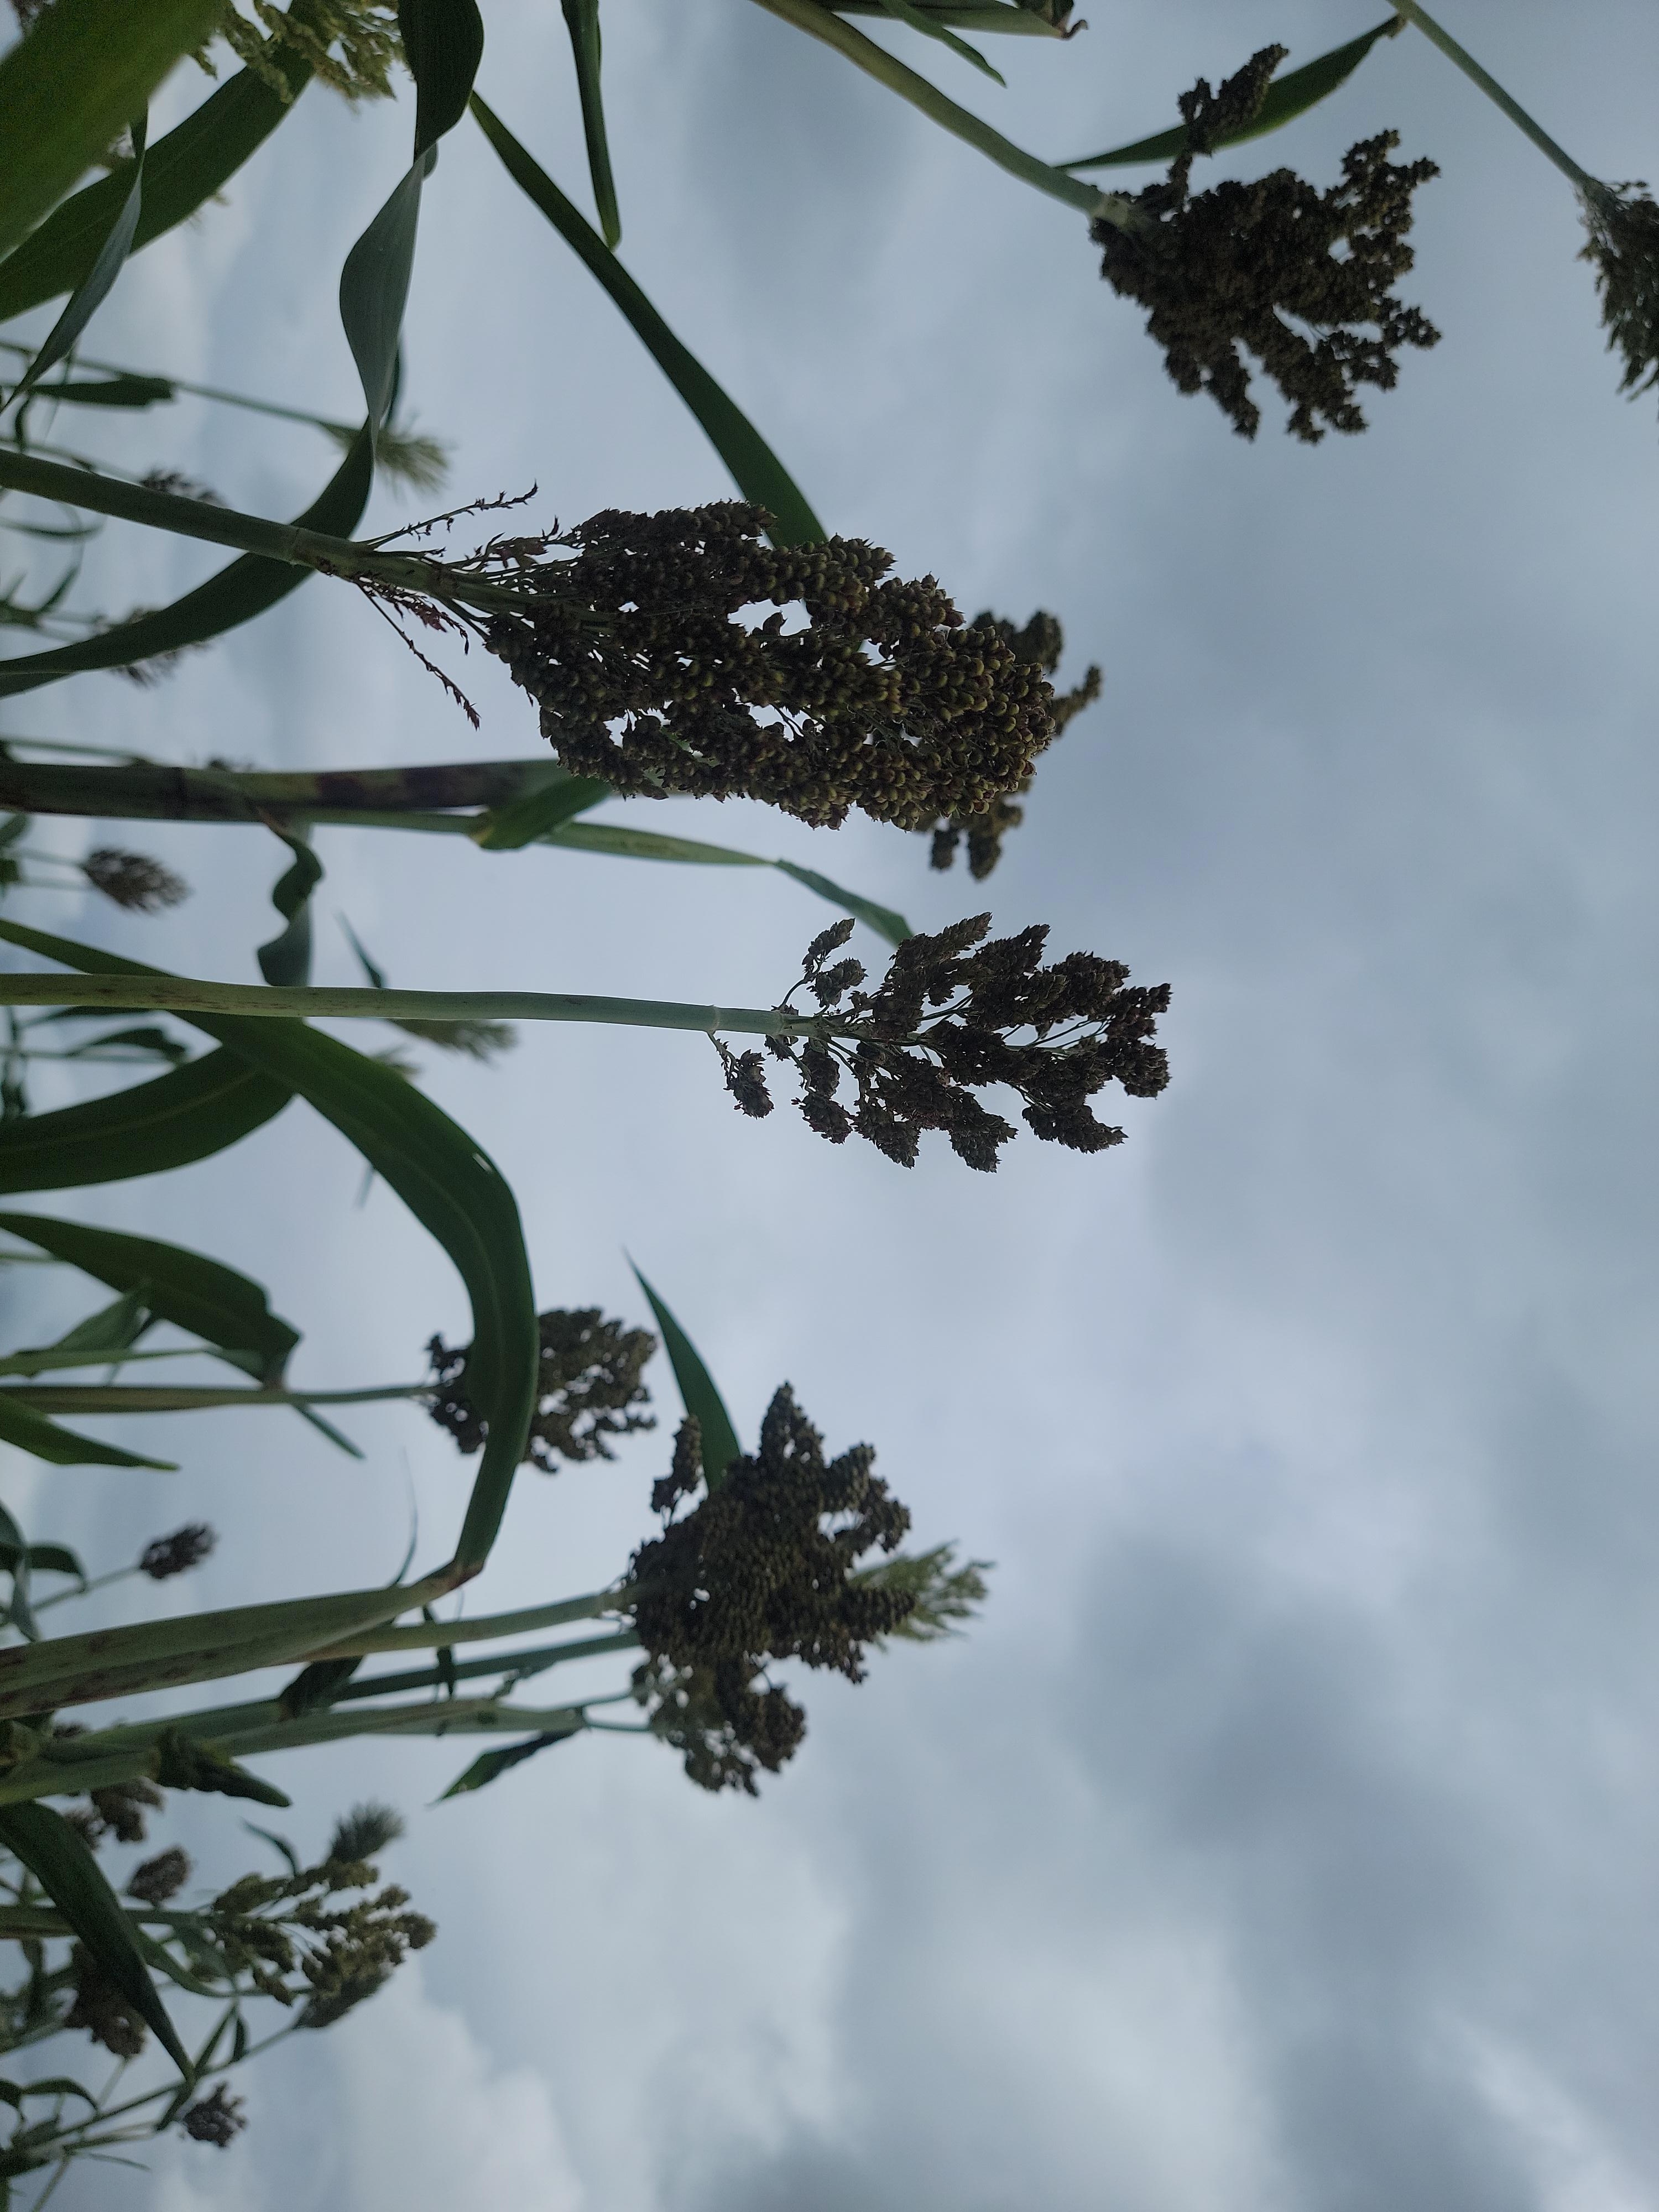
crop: sorghum
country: Tanzania
